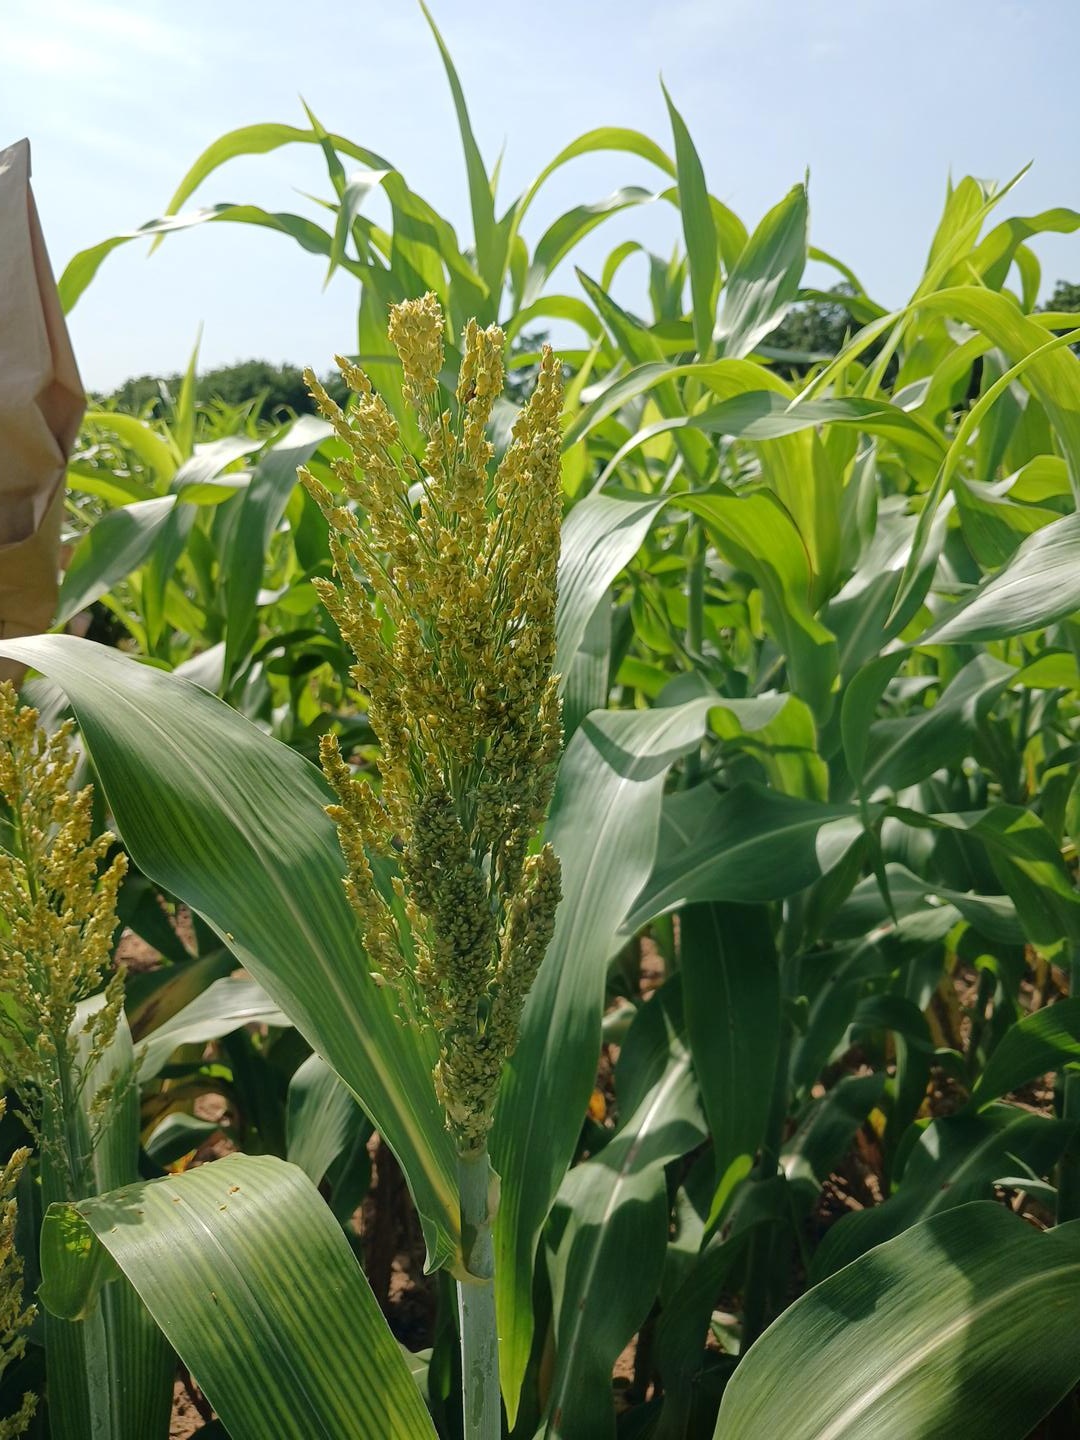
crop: sorghum
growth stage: flowering
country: Senegal
